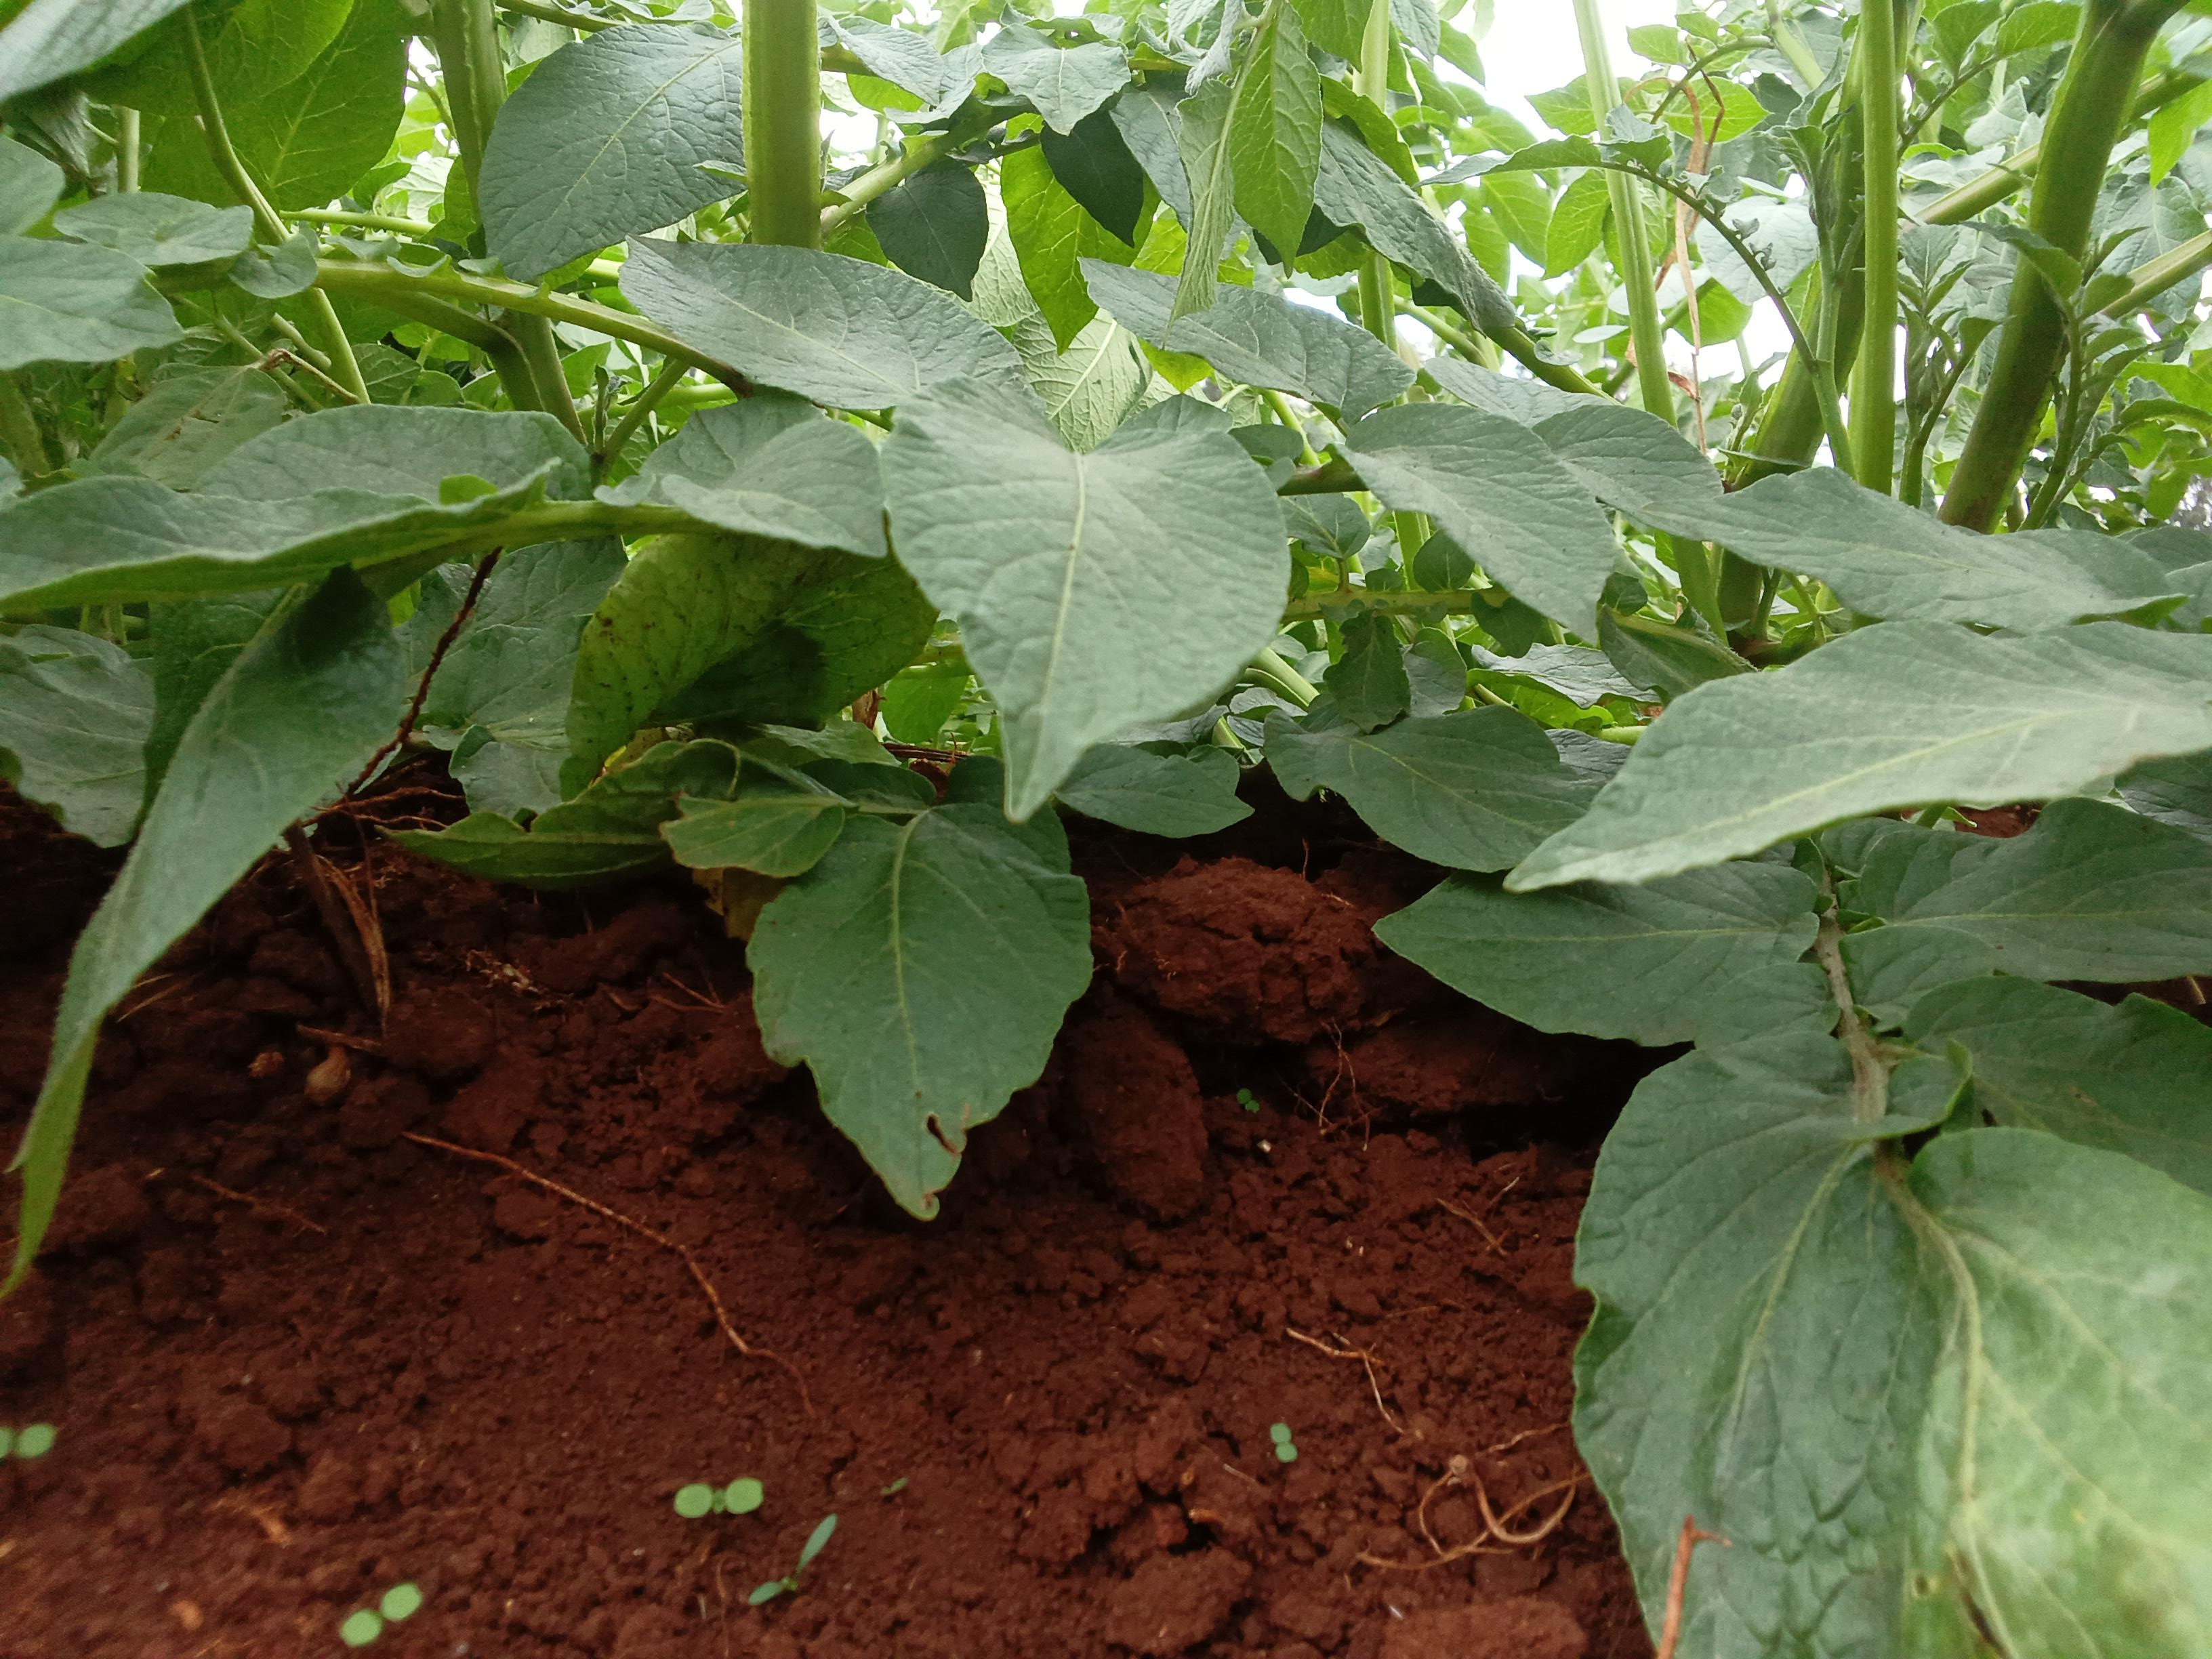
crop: potato
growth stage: vegetative
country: Kenya
